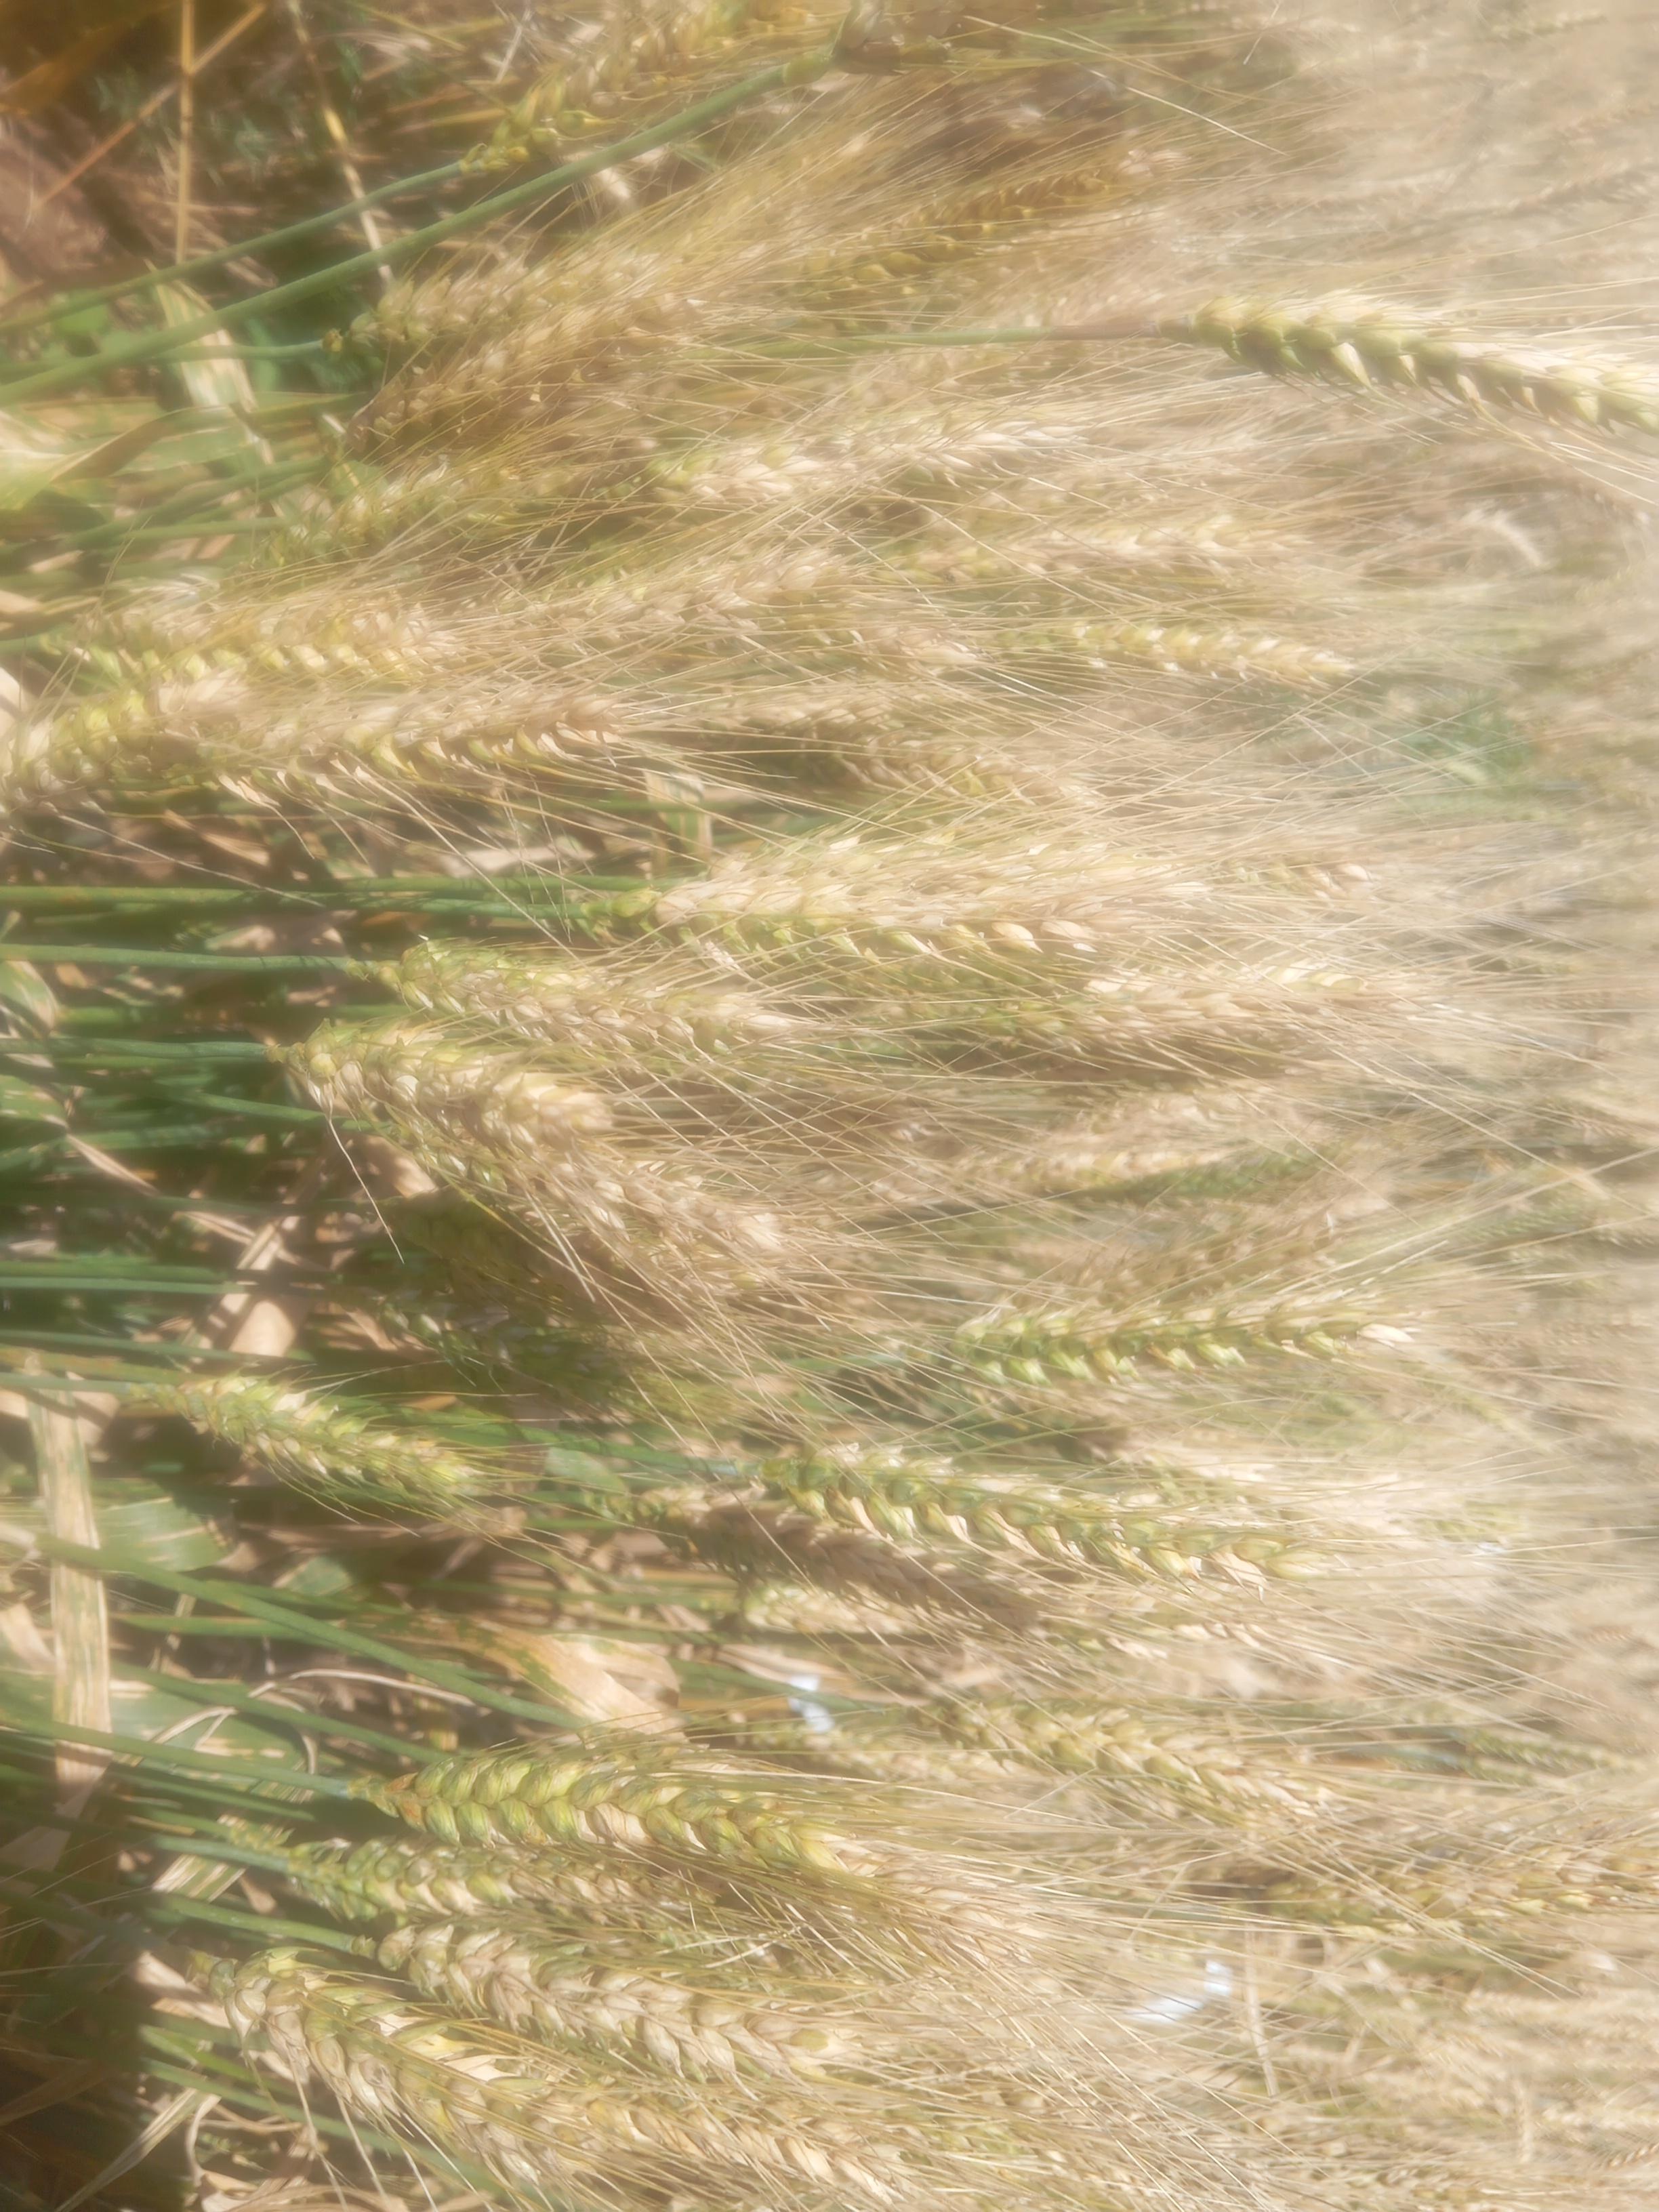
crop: wheat
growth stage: maturity
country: Kenya
